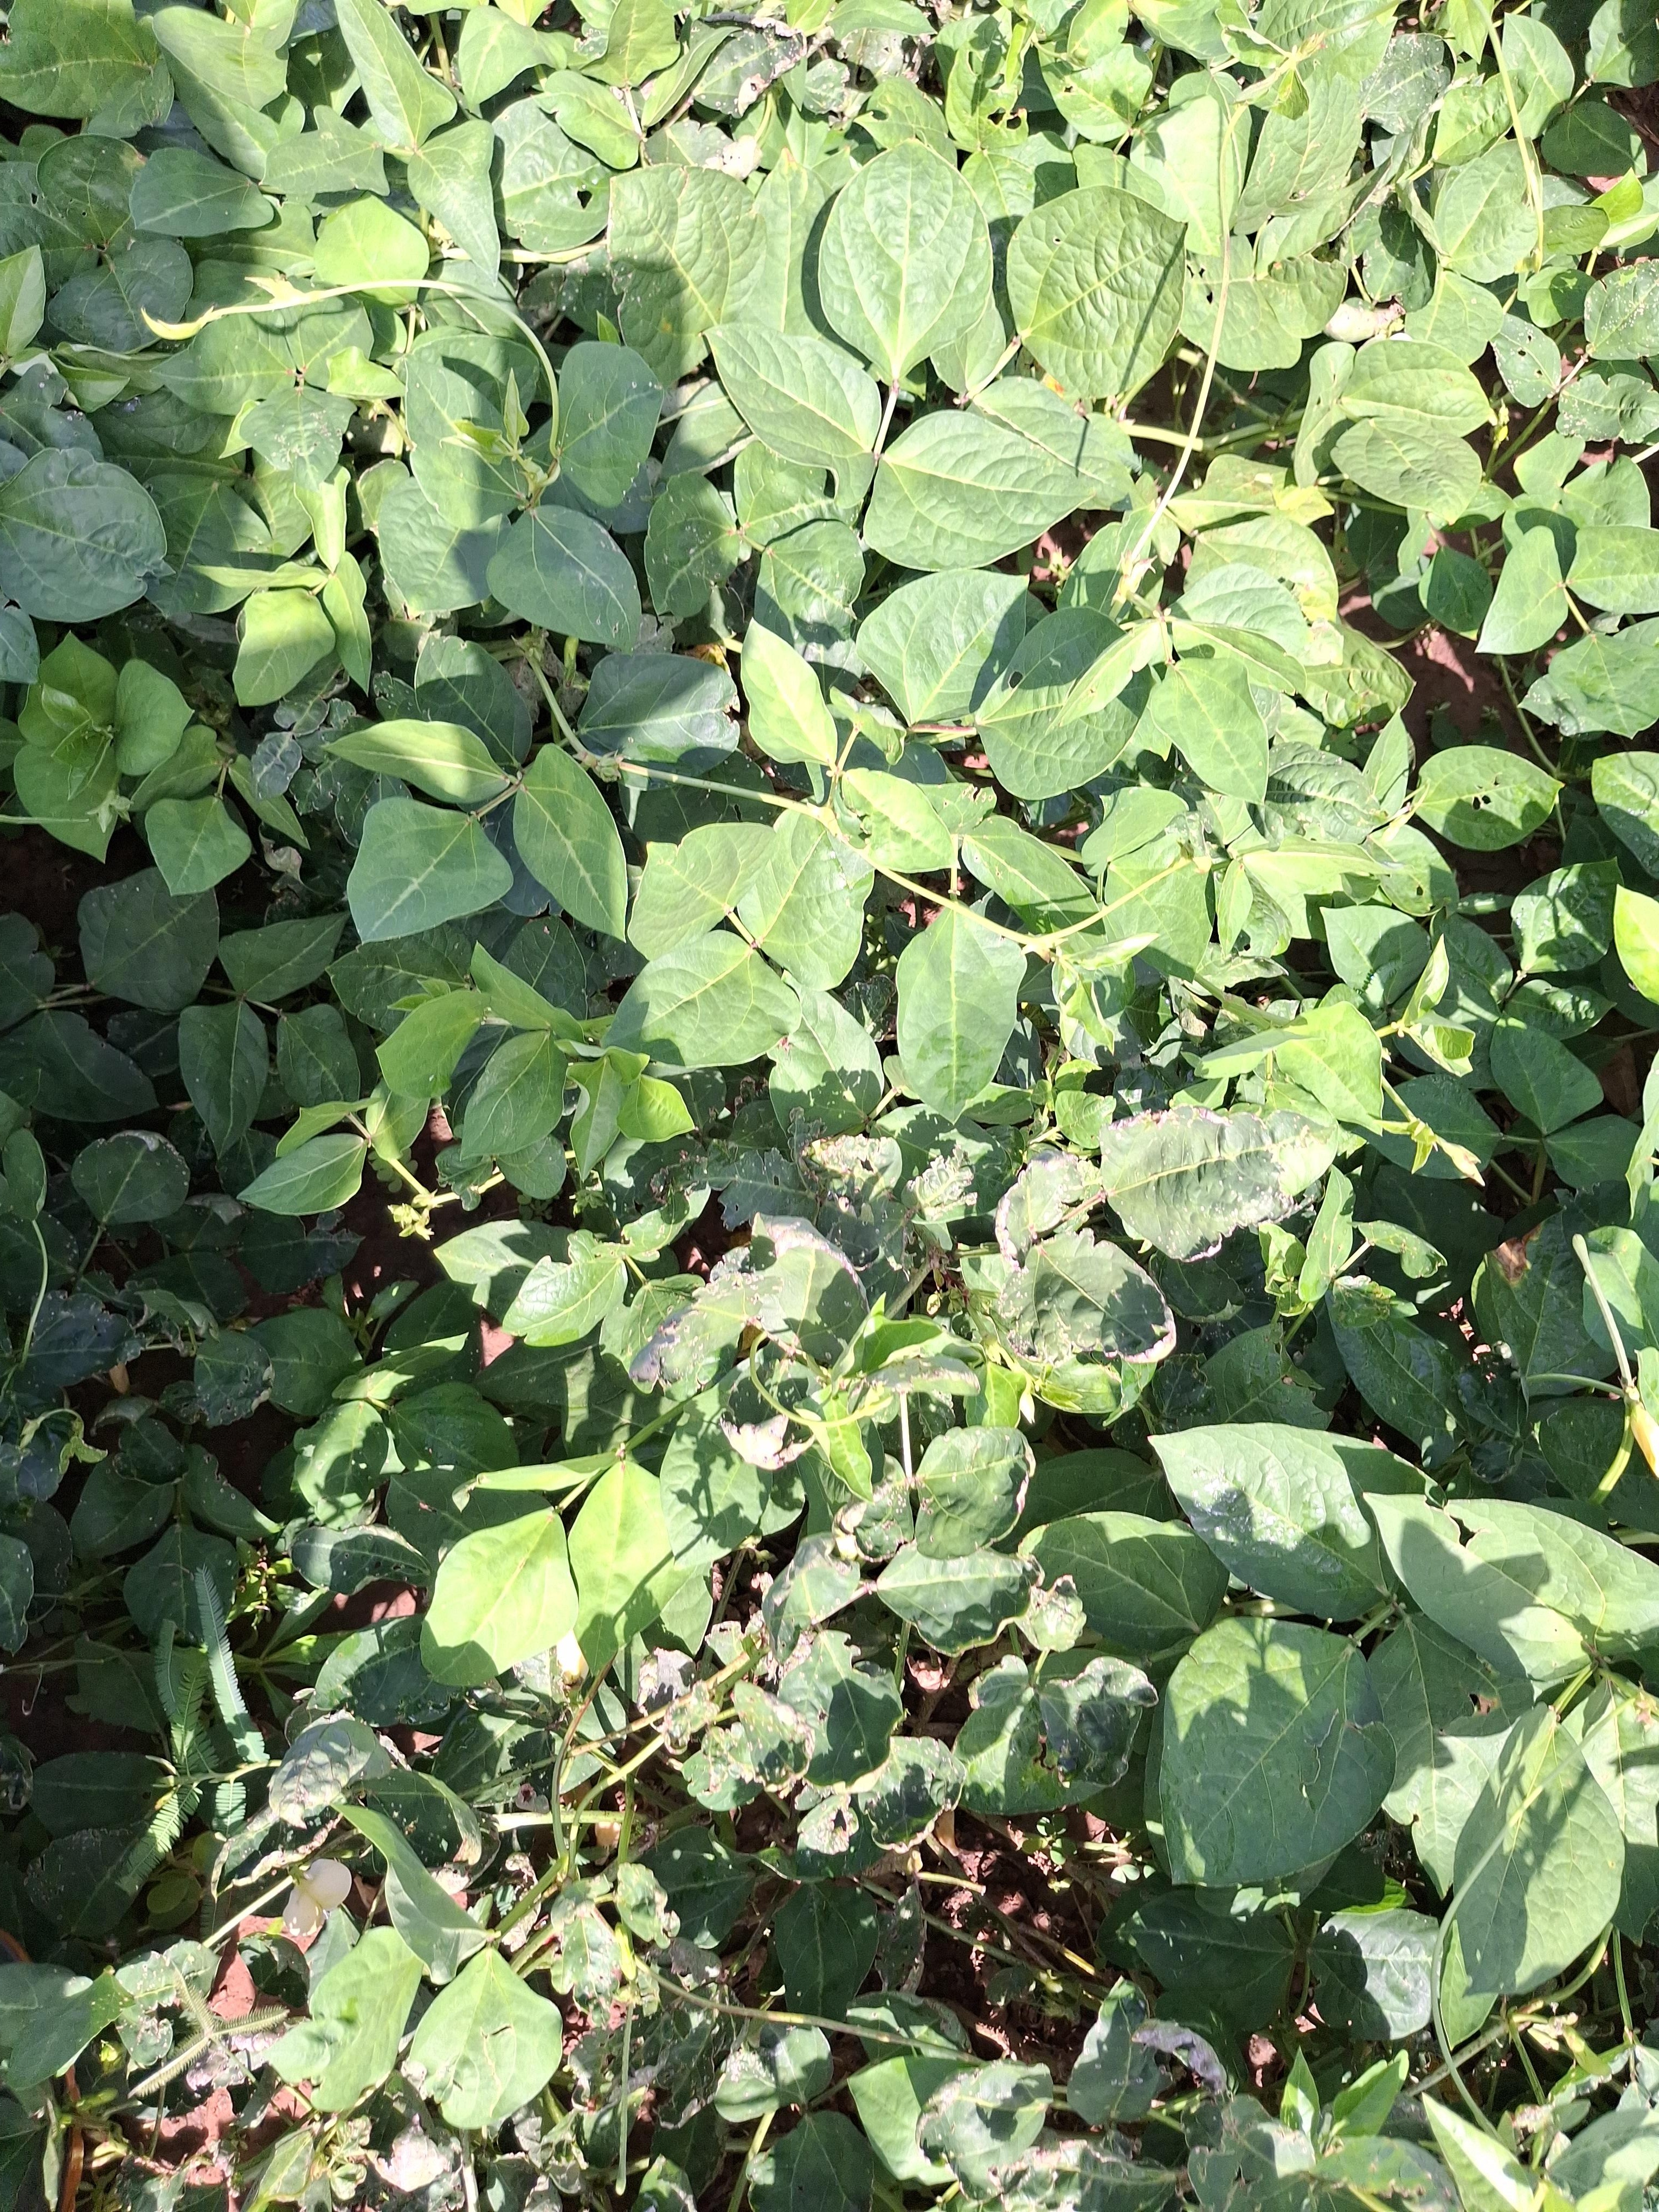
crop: cowpea
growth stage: development pod
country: Nigeria
